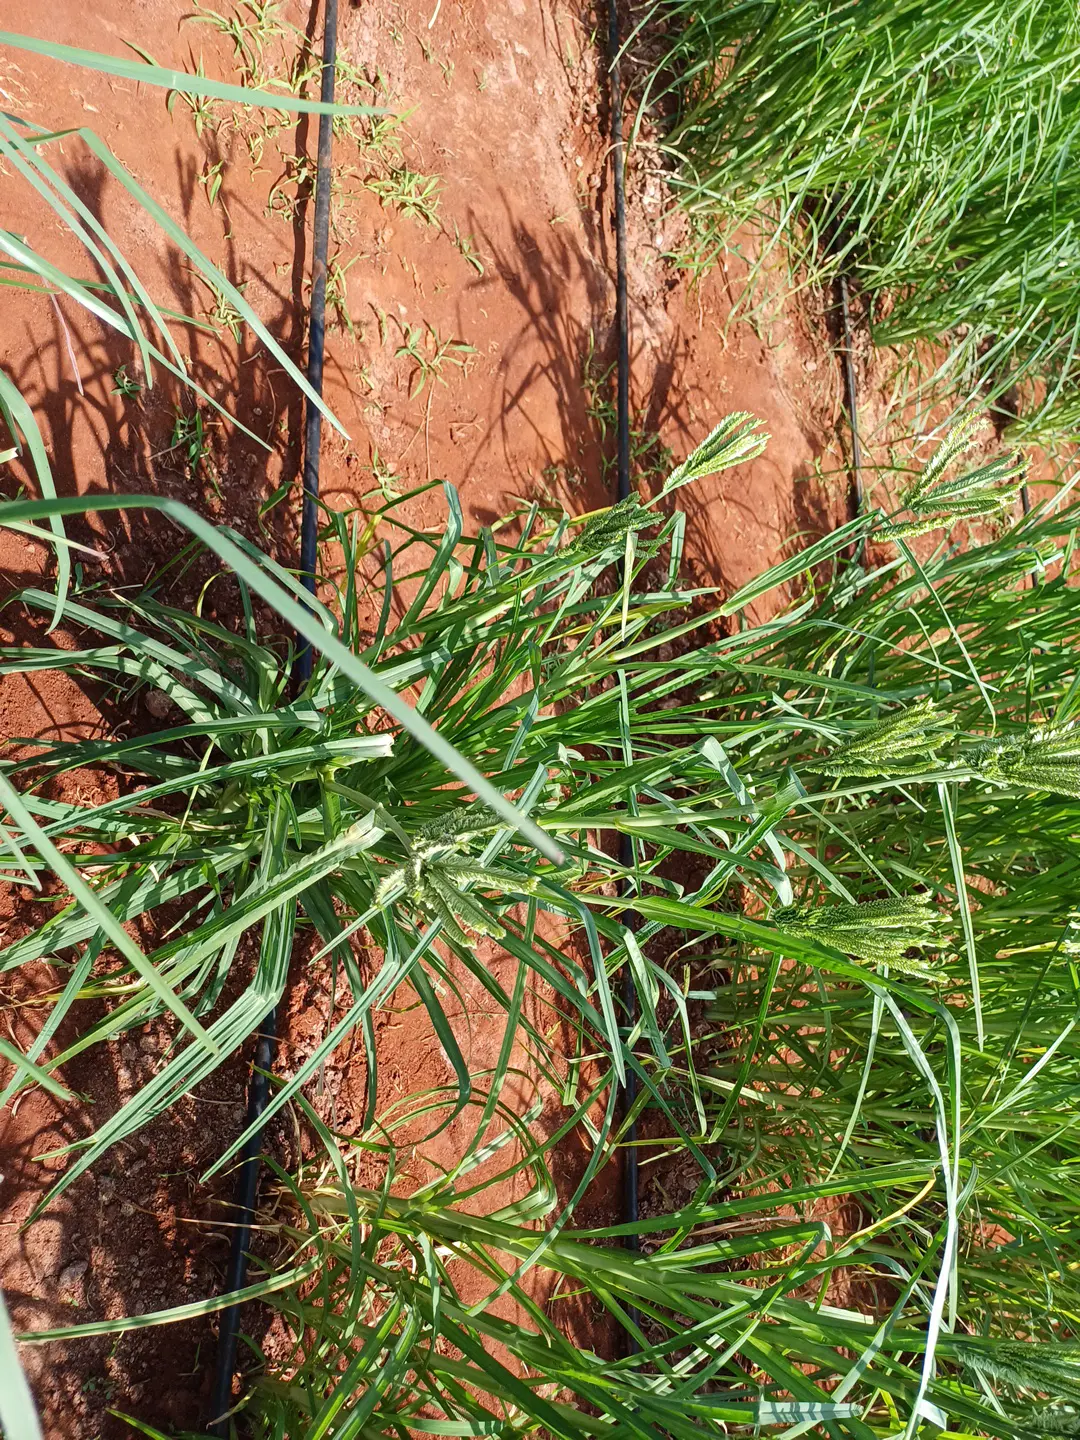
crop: finger millet
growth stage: flowering
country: Kenya
